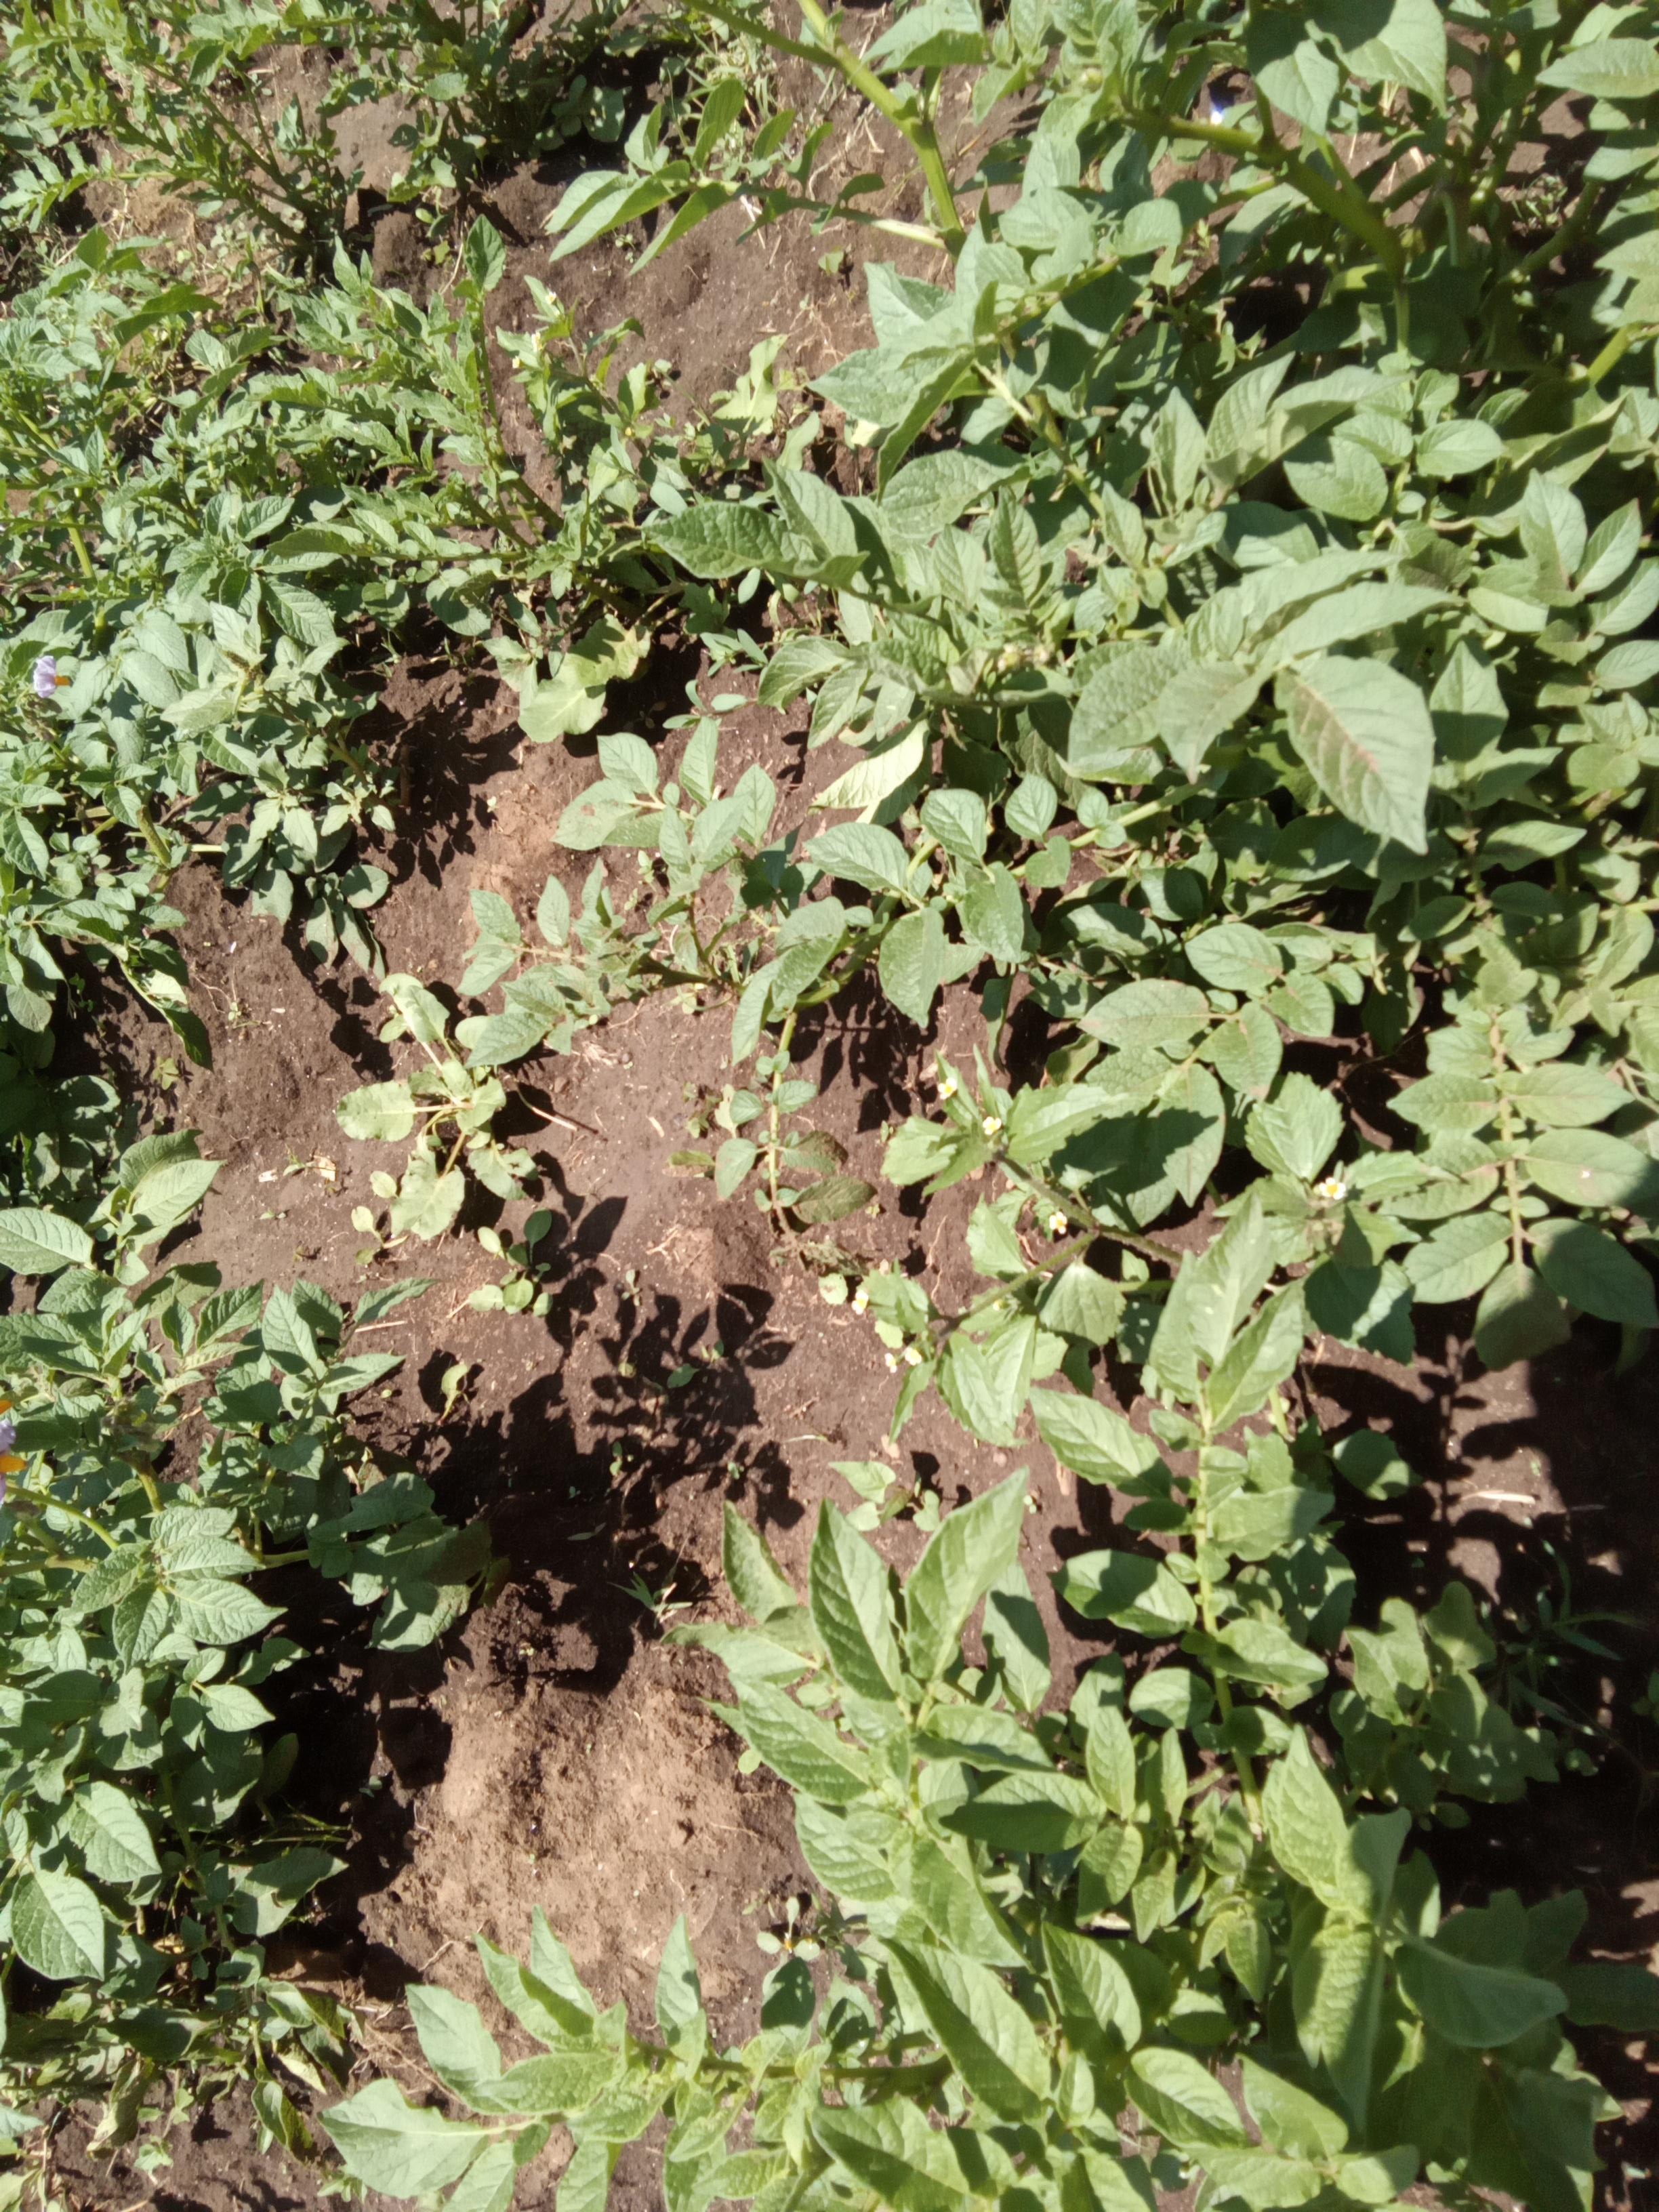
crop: potato
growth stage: flowering
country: Kenya
